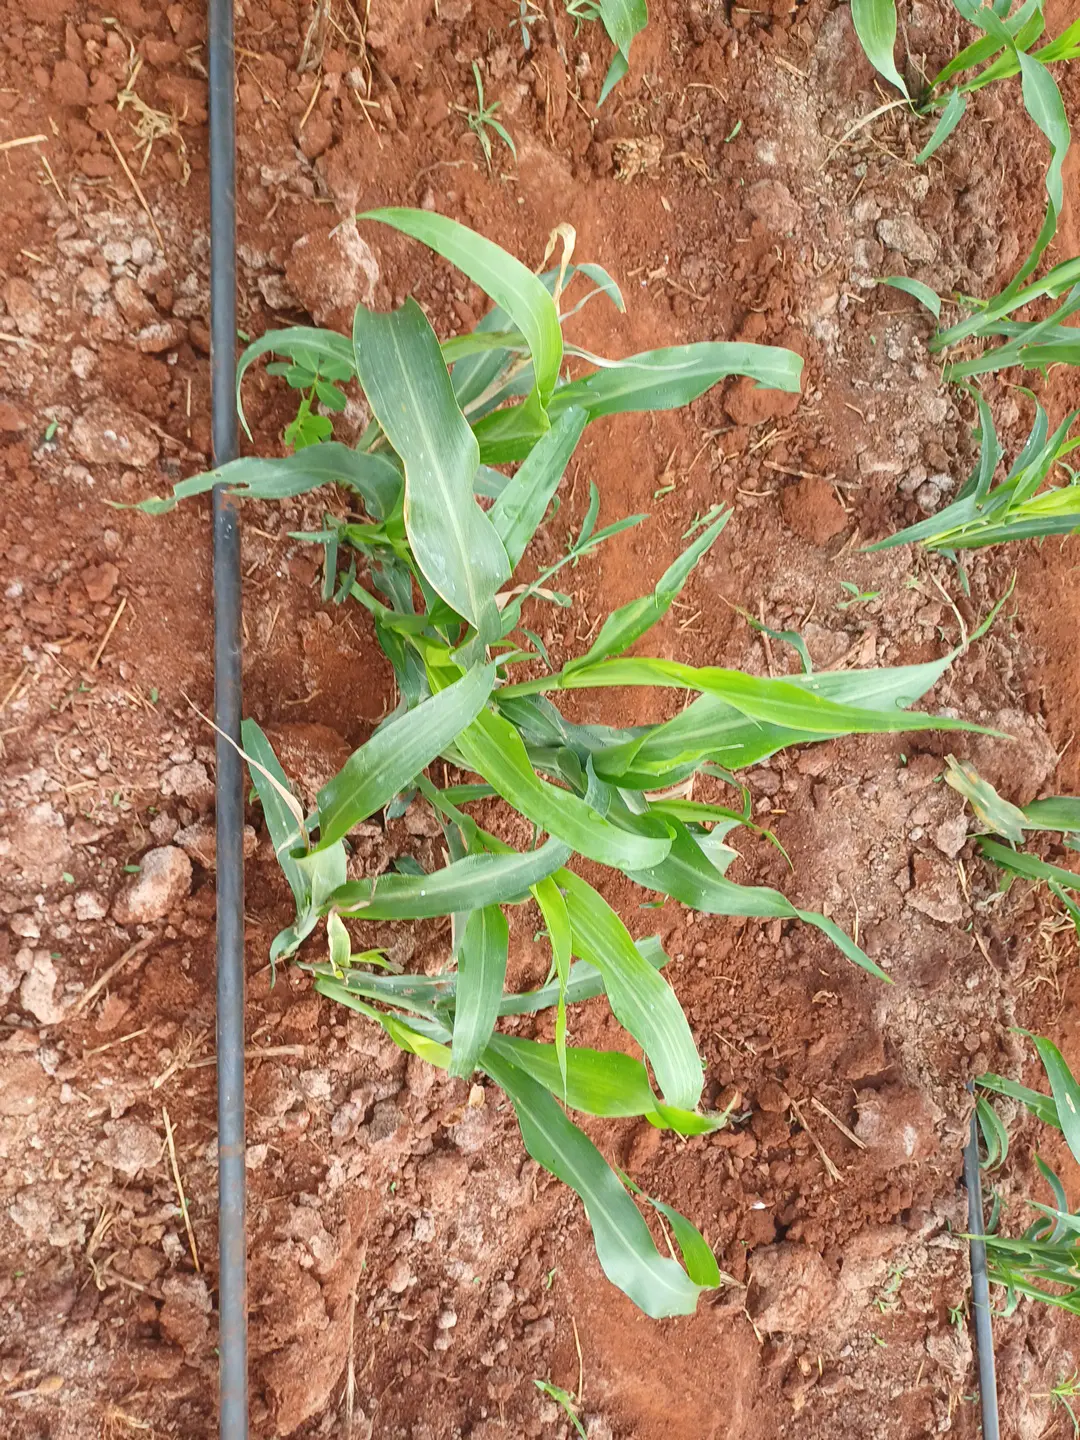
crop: sorghum
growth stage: elongation stem
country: Kenya
